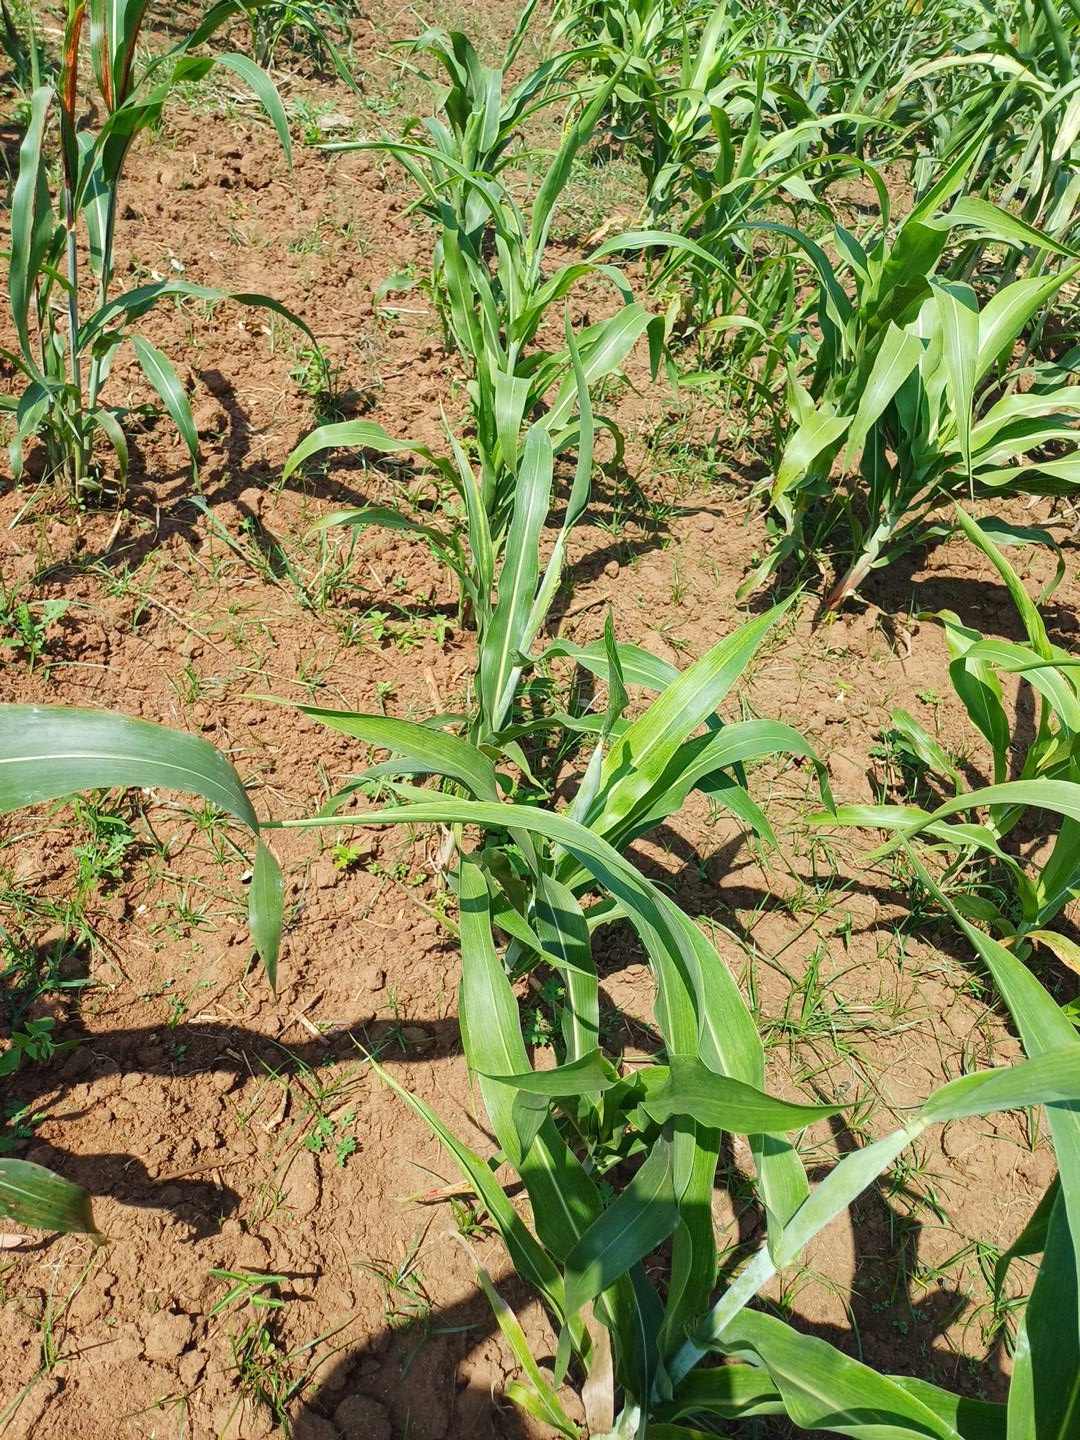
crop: sorghum
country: Kenya
